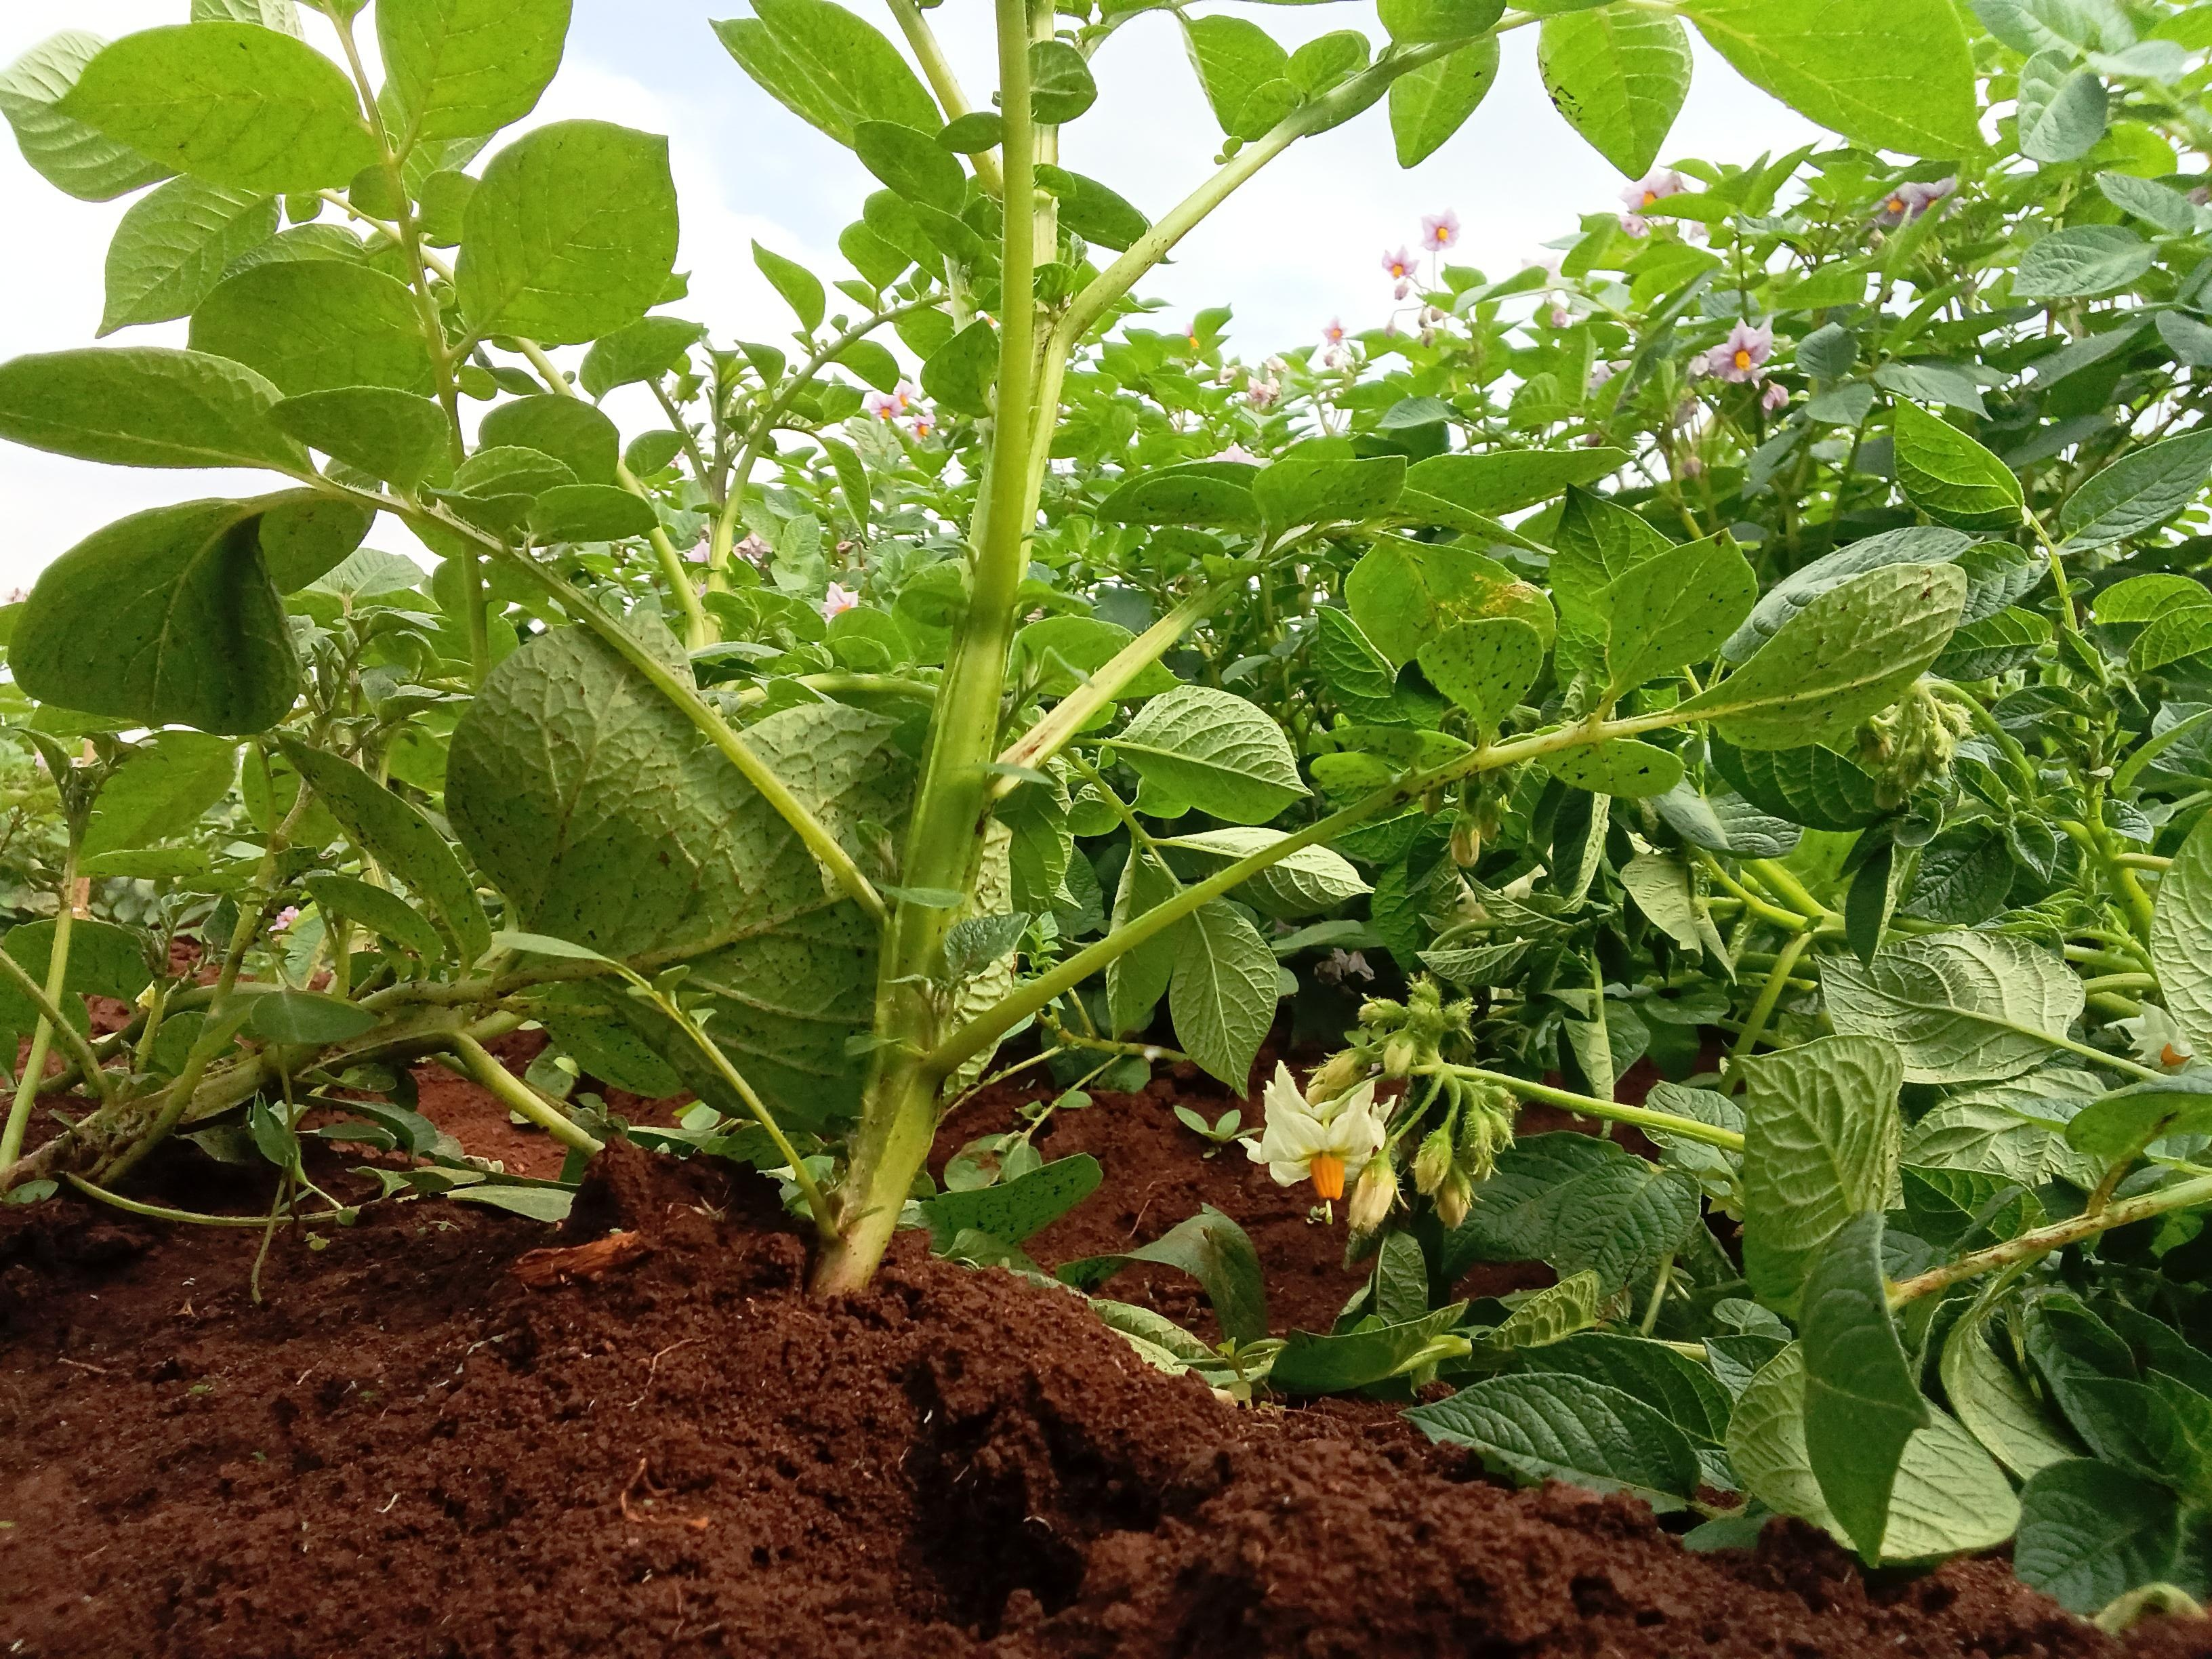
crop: potato
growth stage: flowering
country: Kenya
